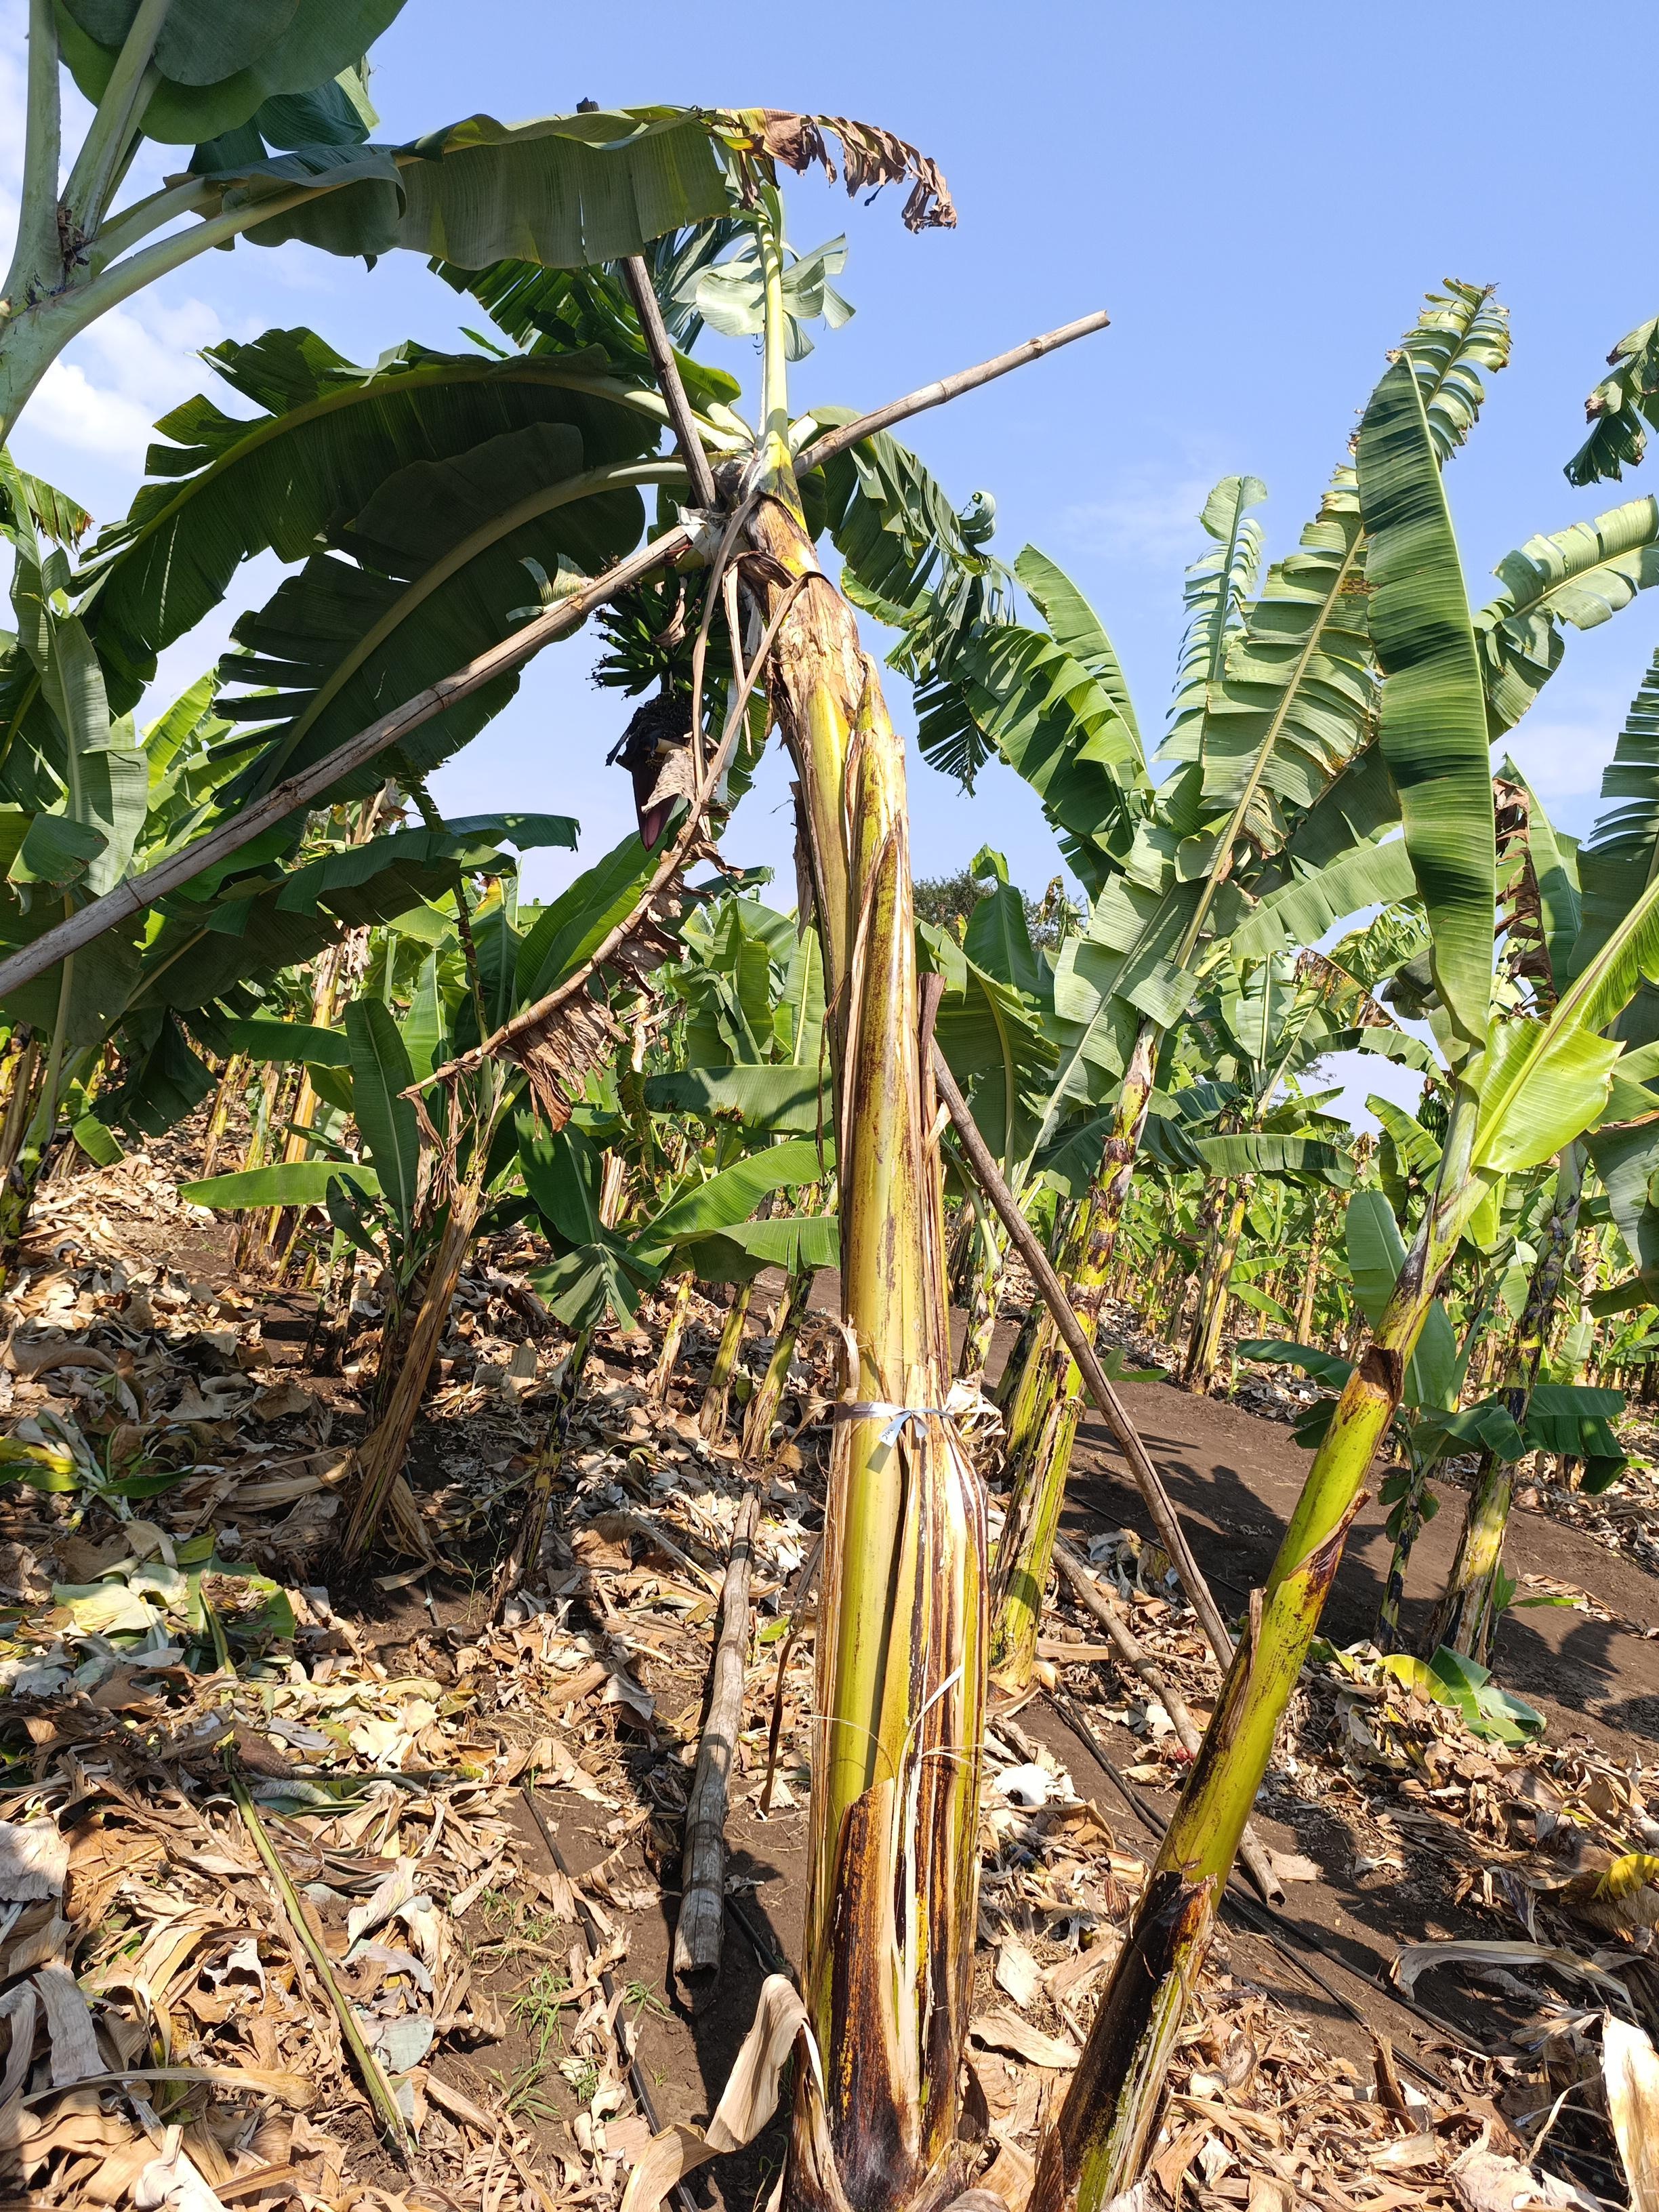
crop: banana
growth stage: development fruit
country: Tanzania
